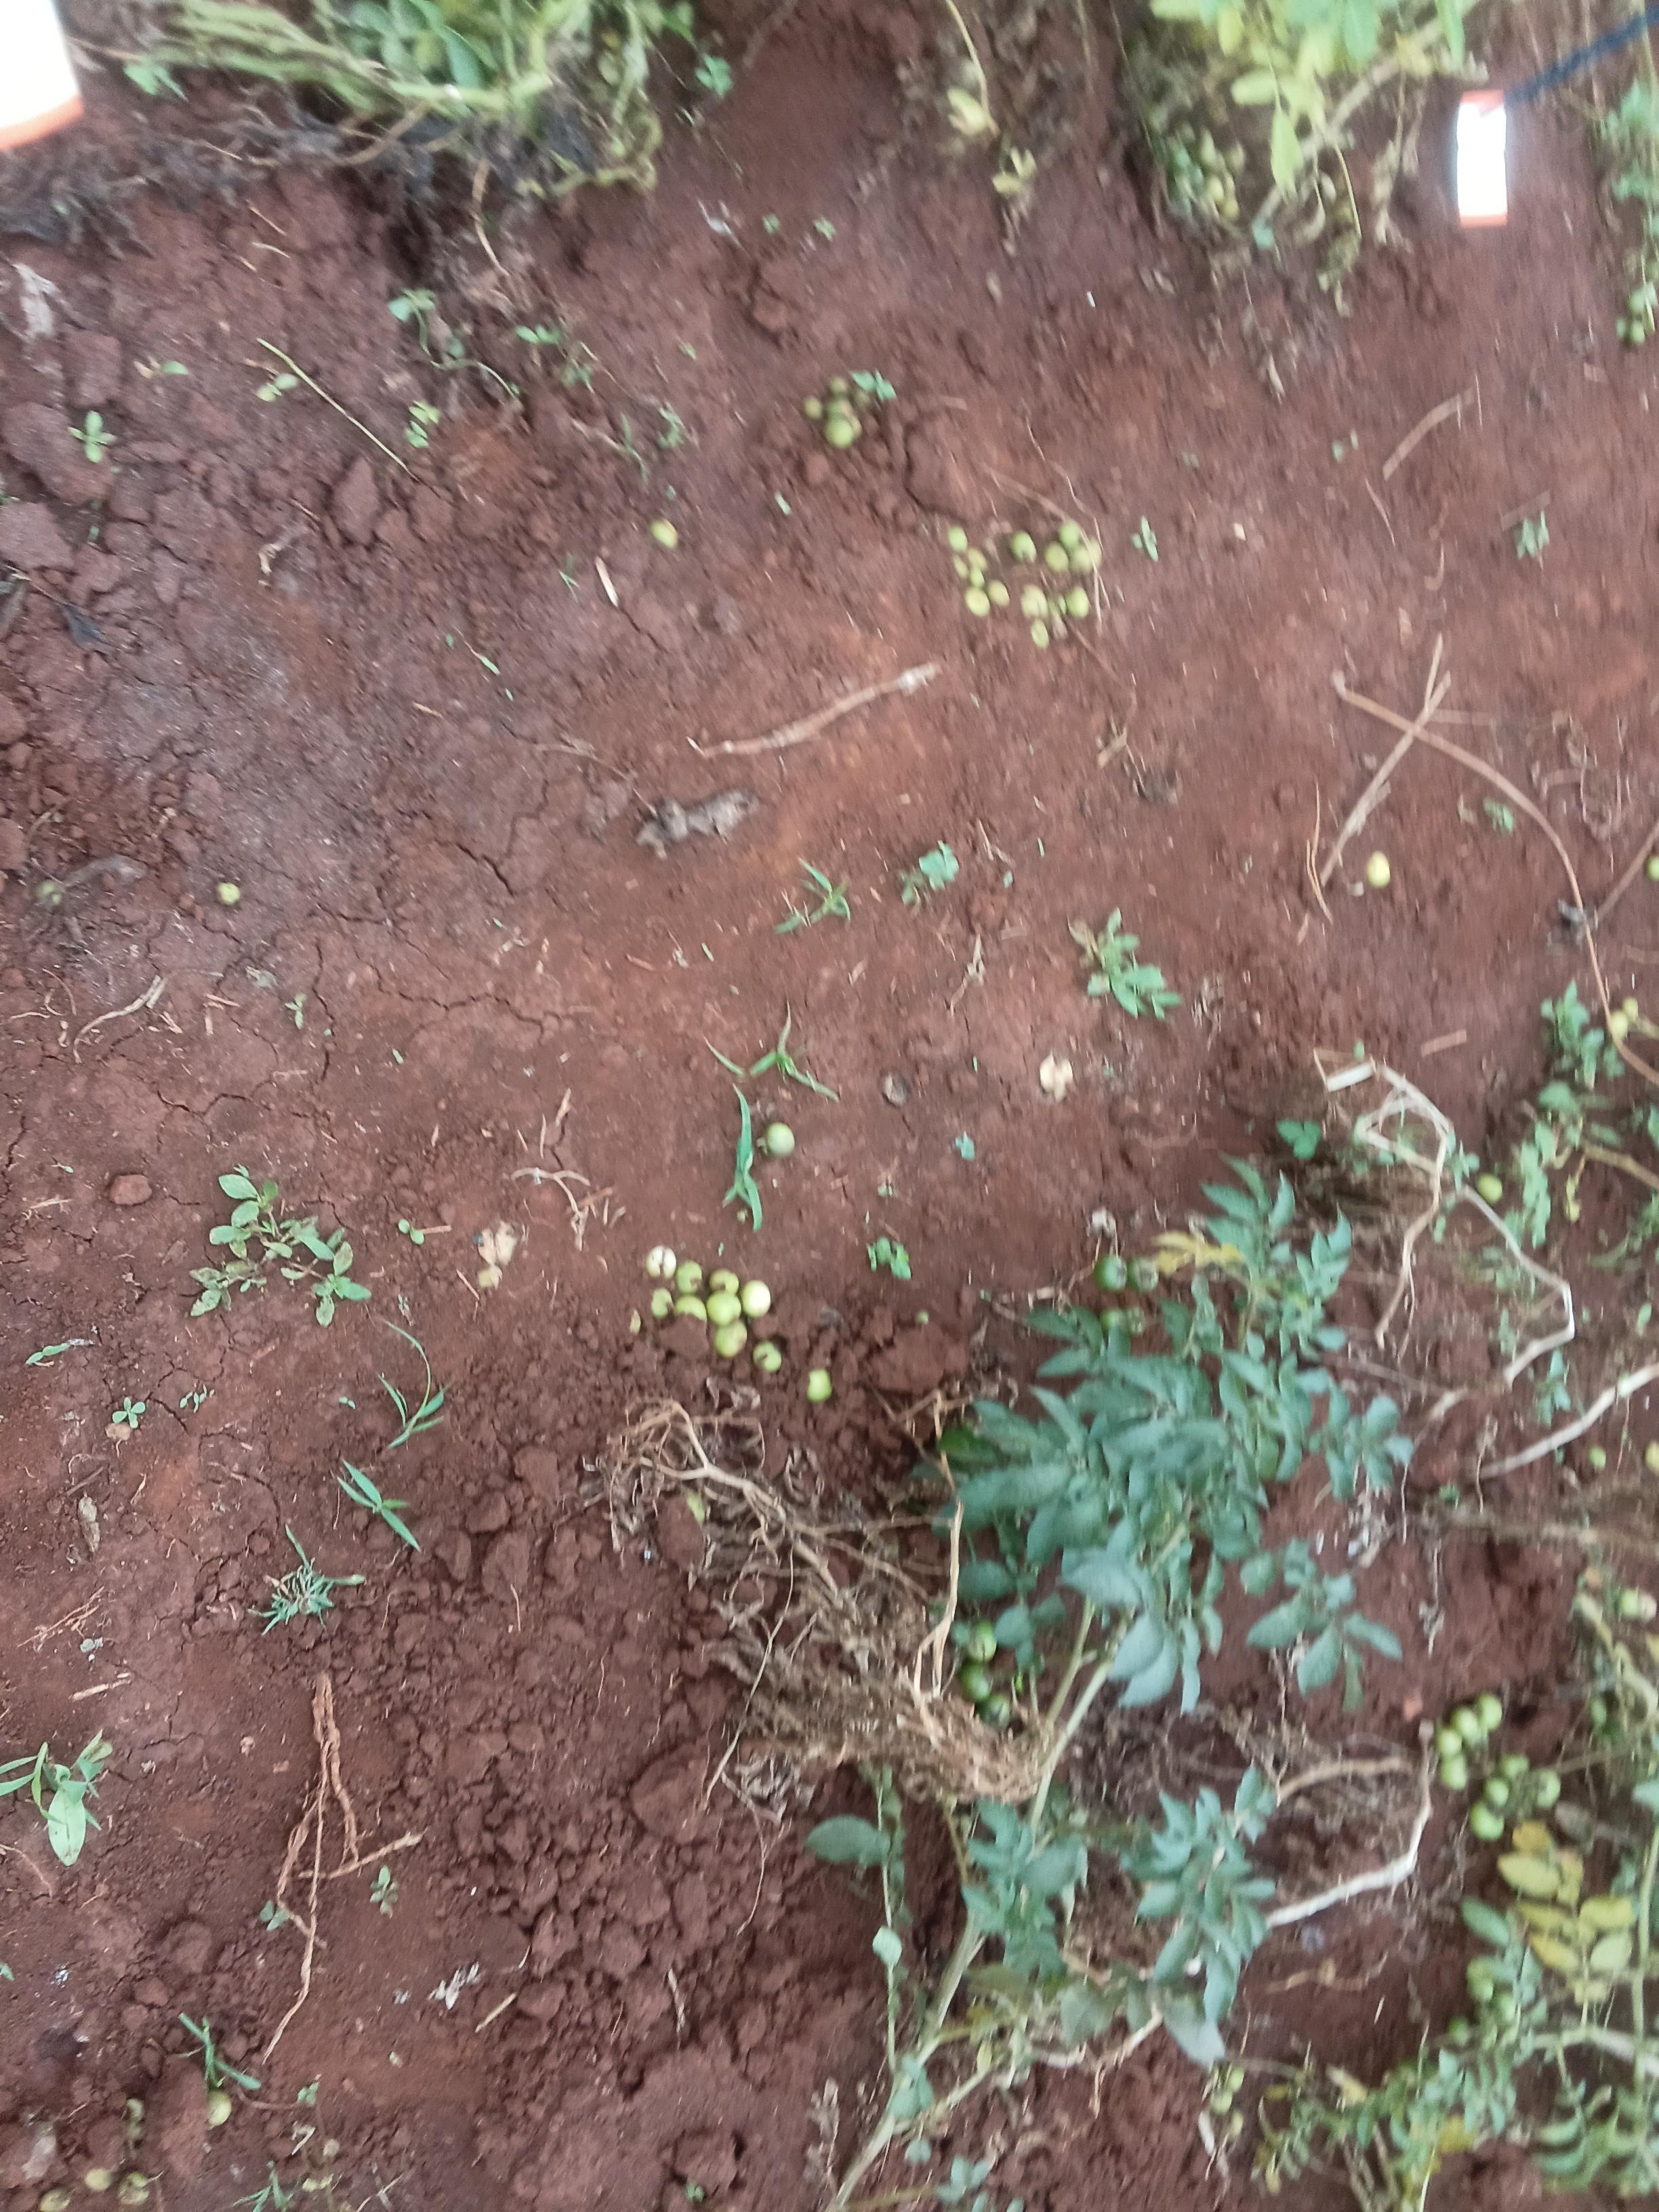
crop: potato
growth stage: harvest maturity
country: Kenya
